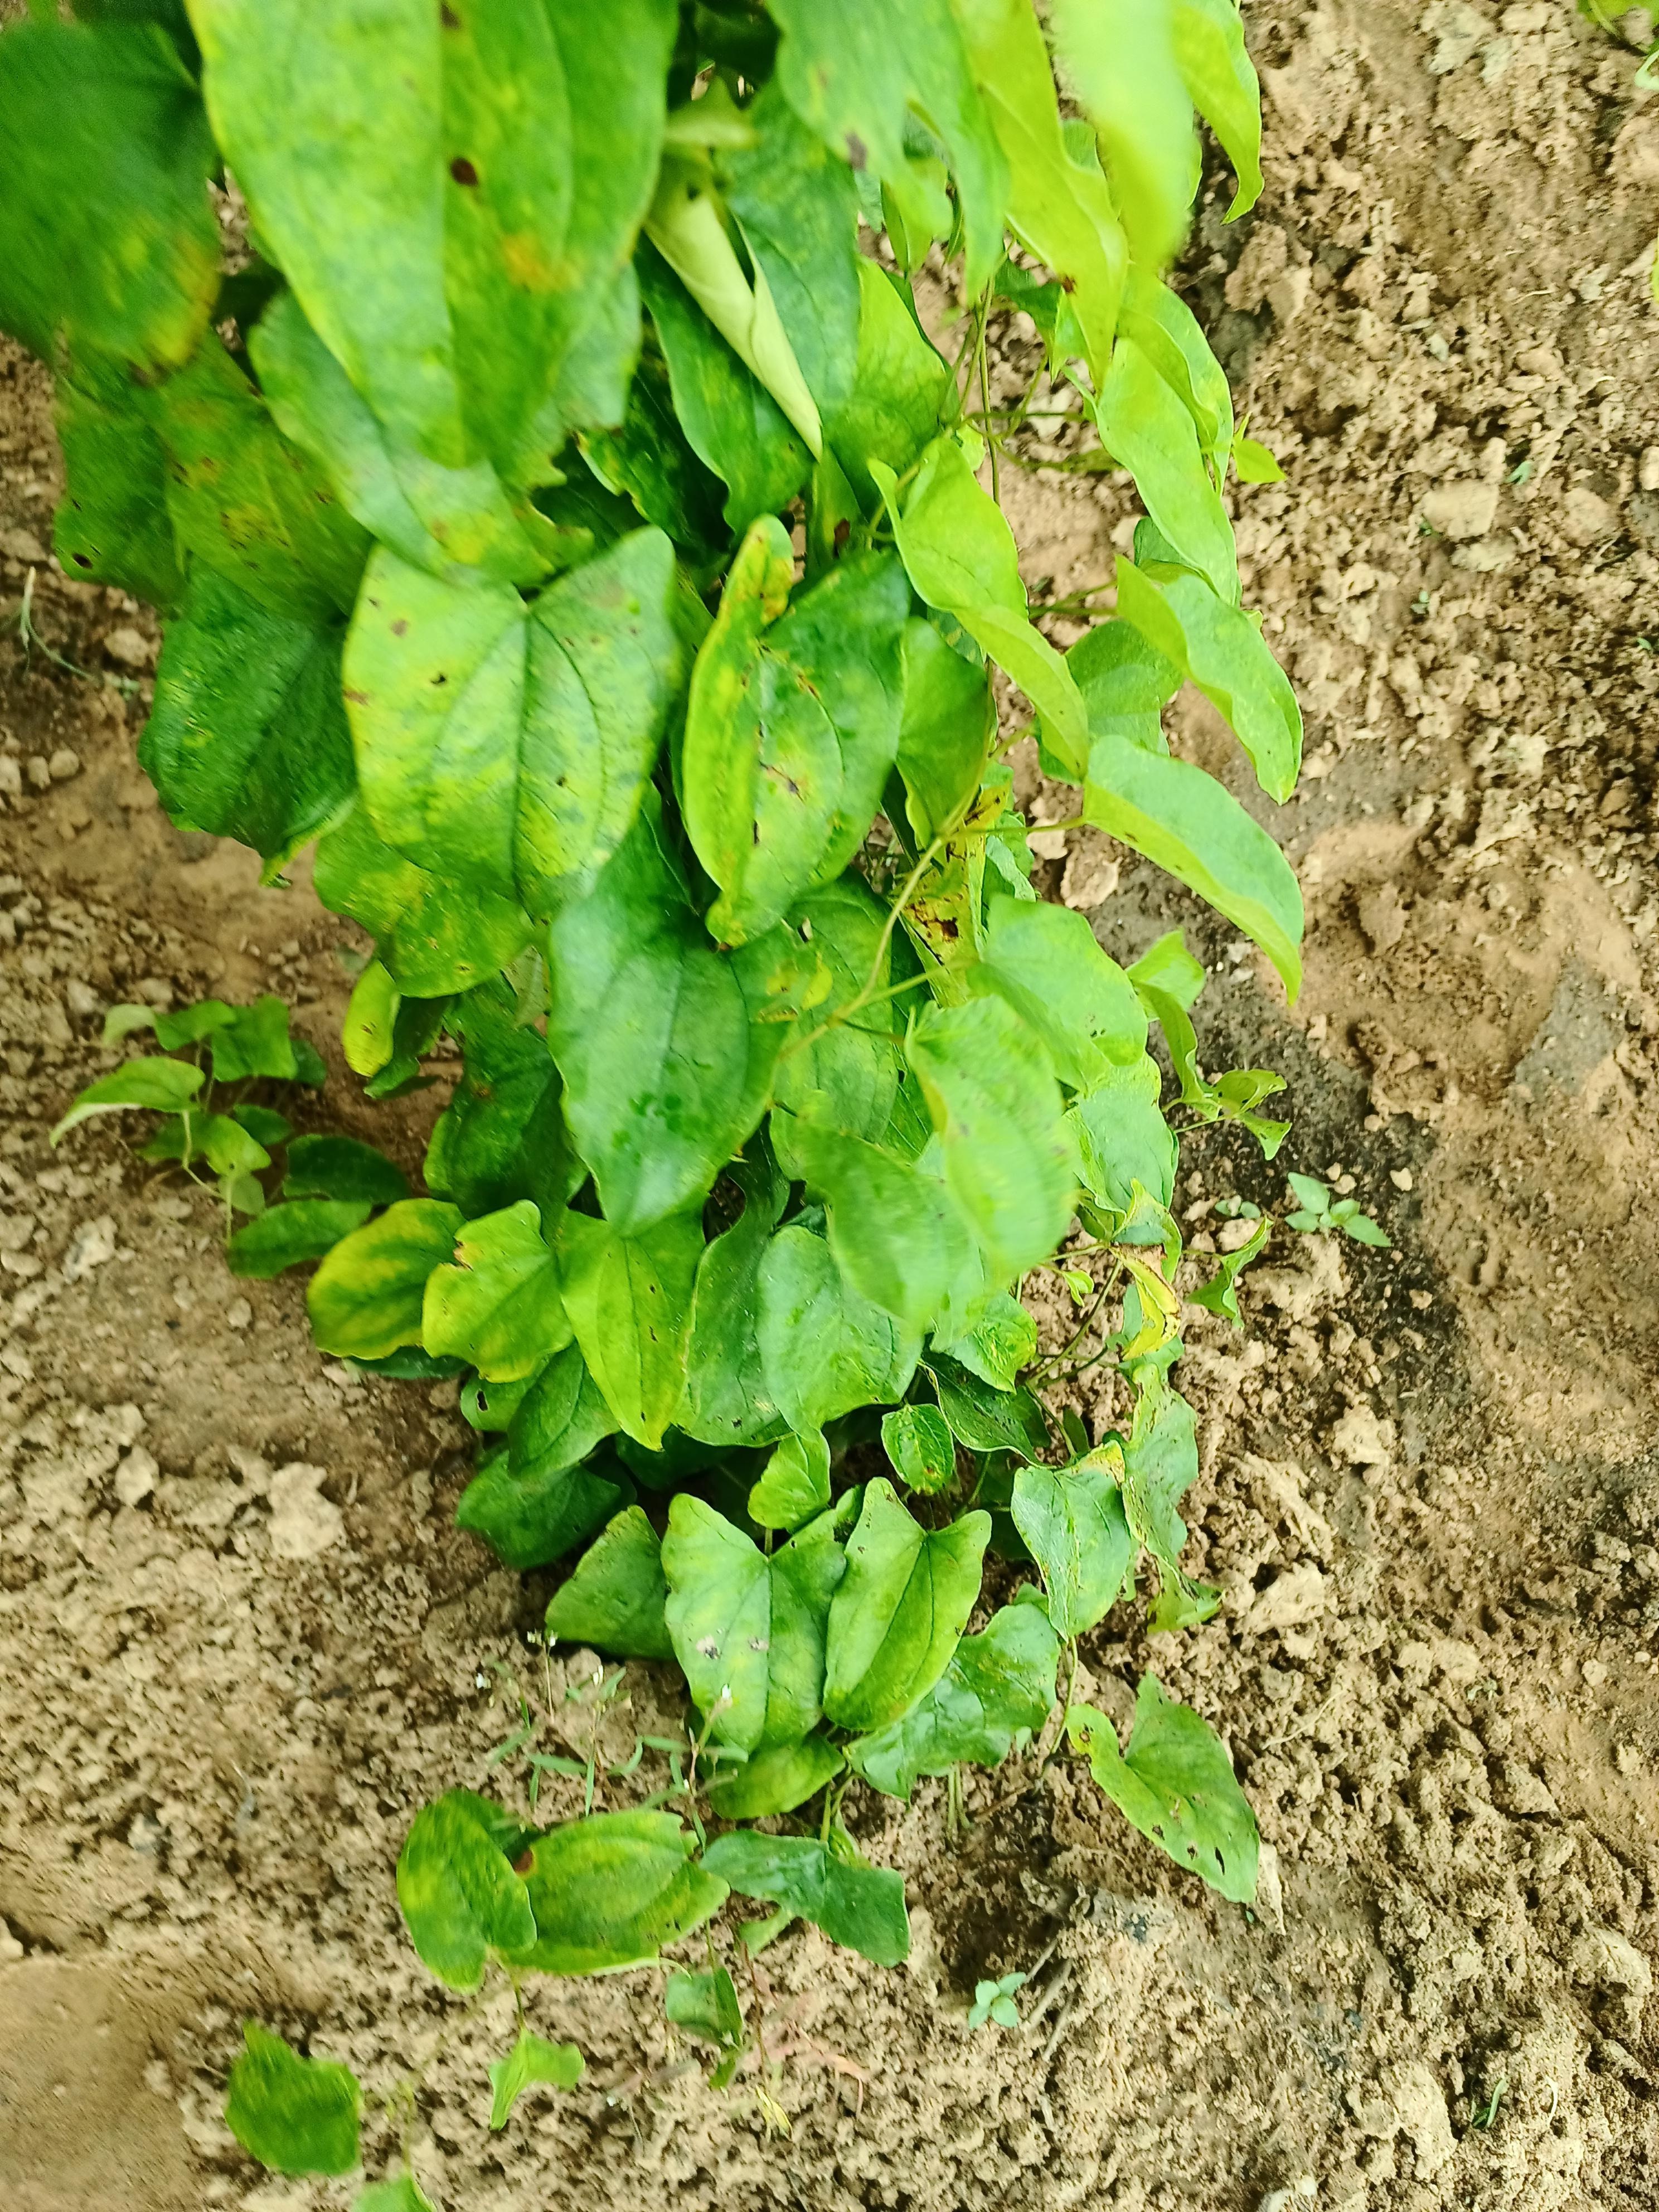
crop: yam
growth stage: vegetative
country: Nigeria
